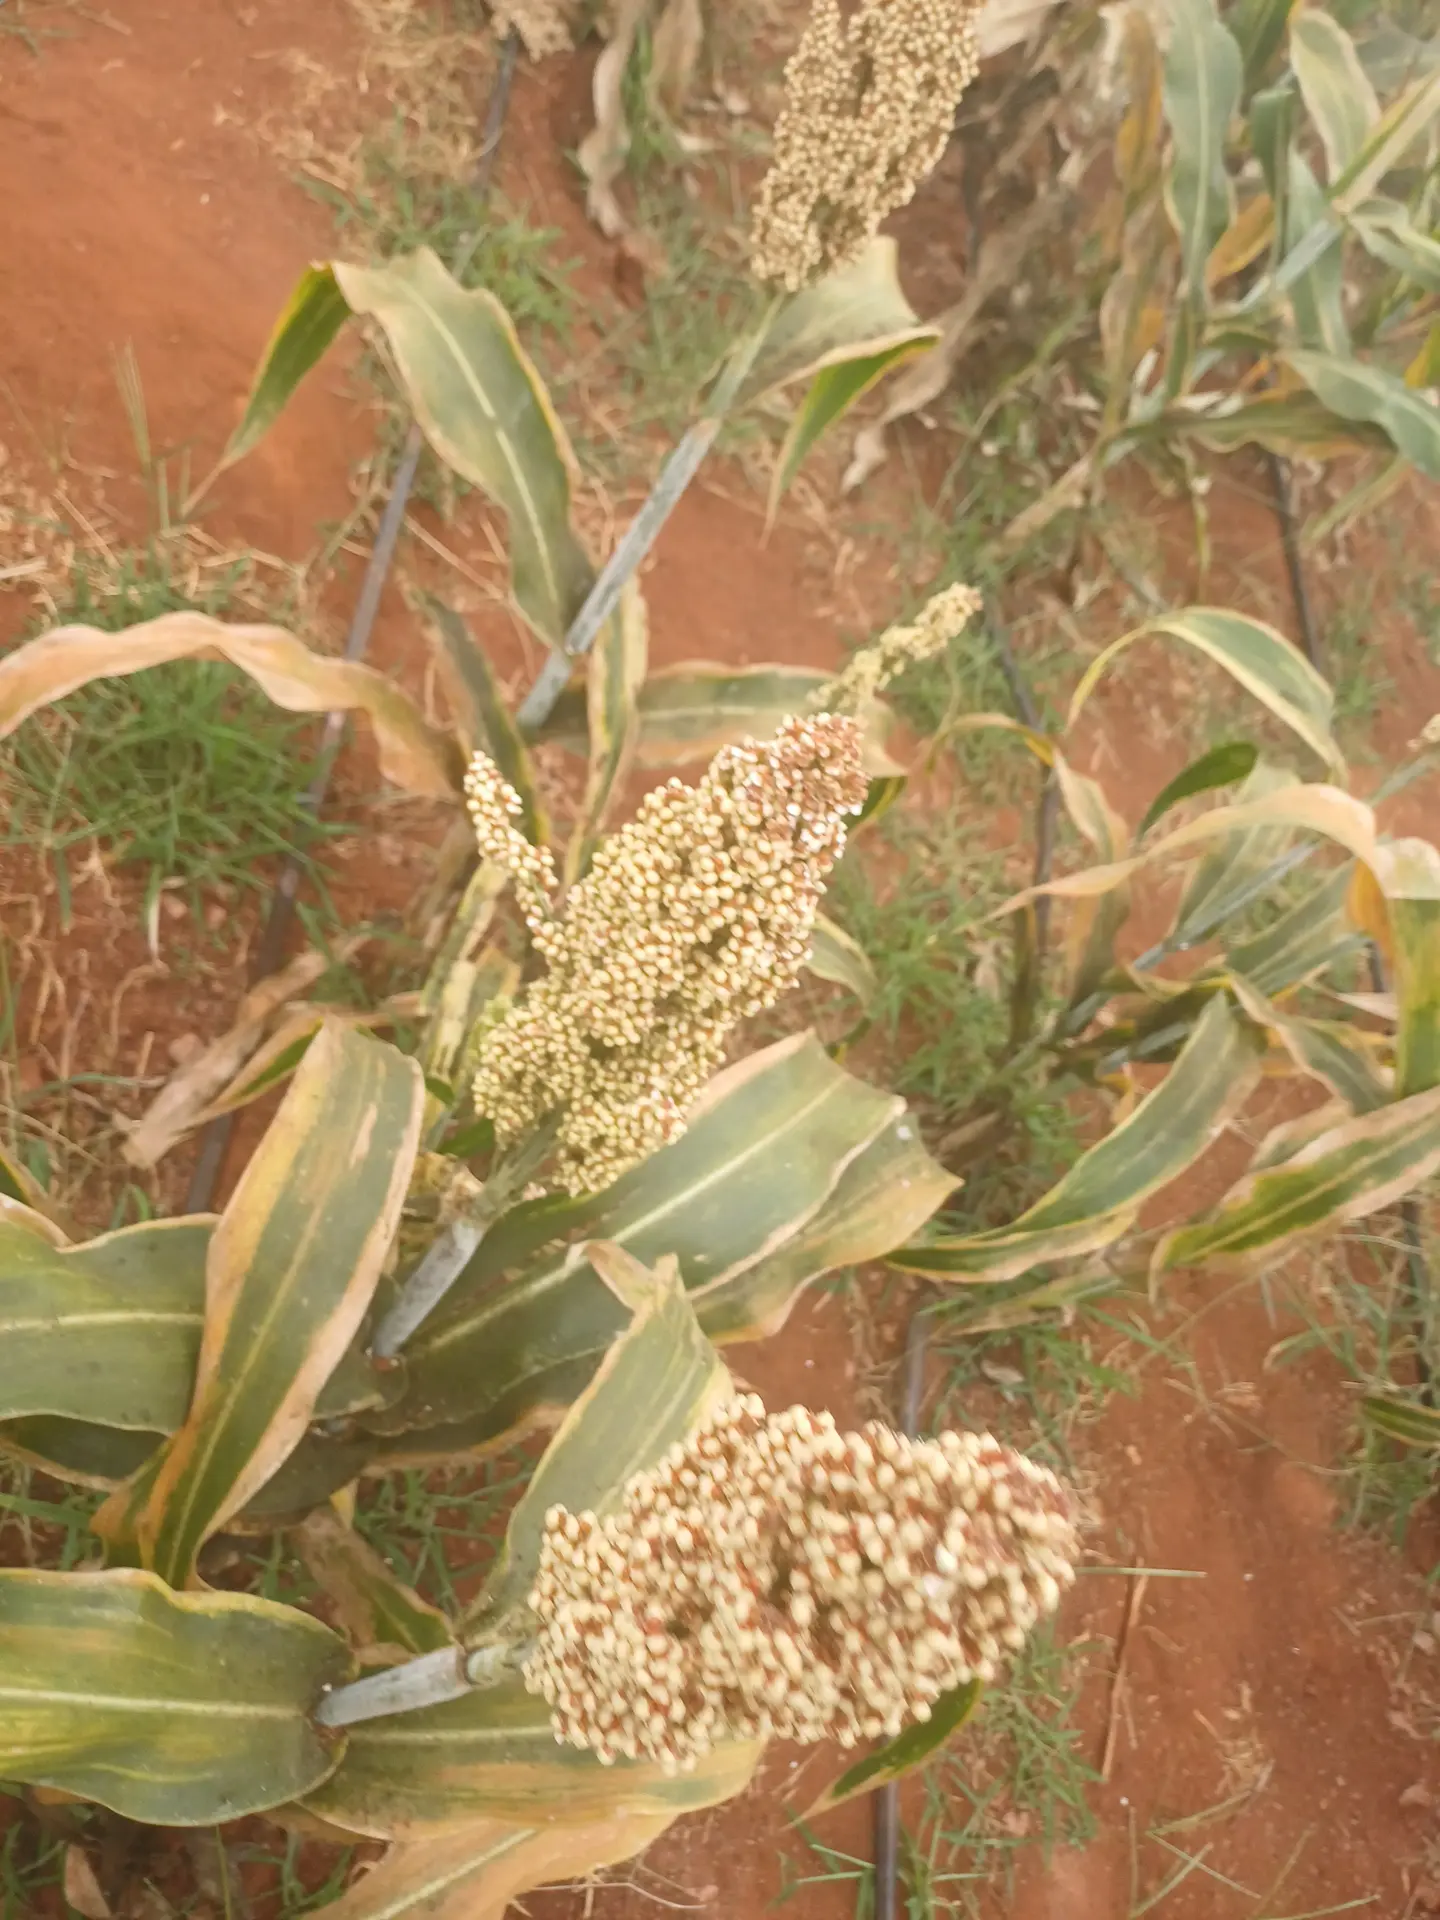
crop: sorghum
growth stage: maturity
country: Kenya
